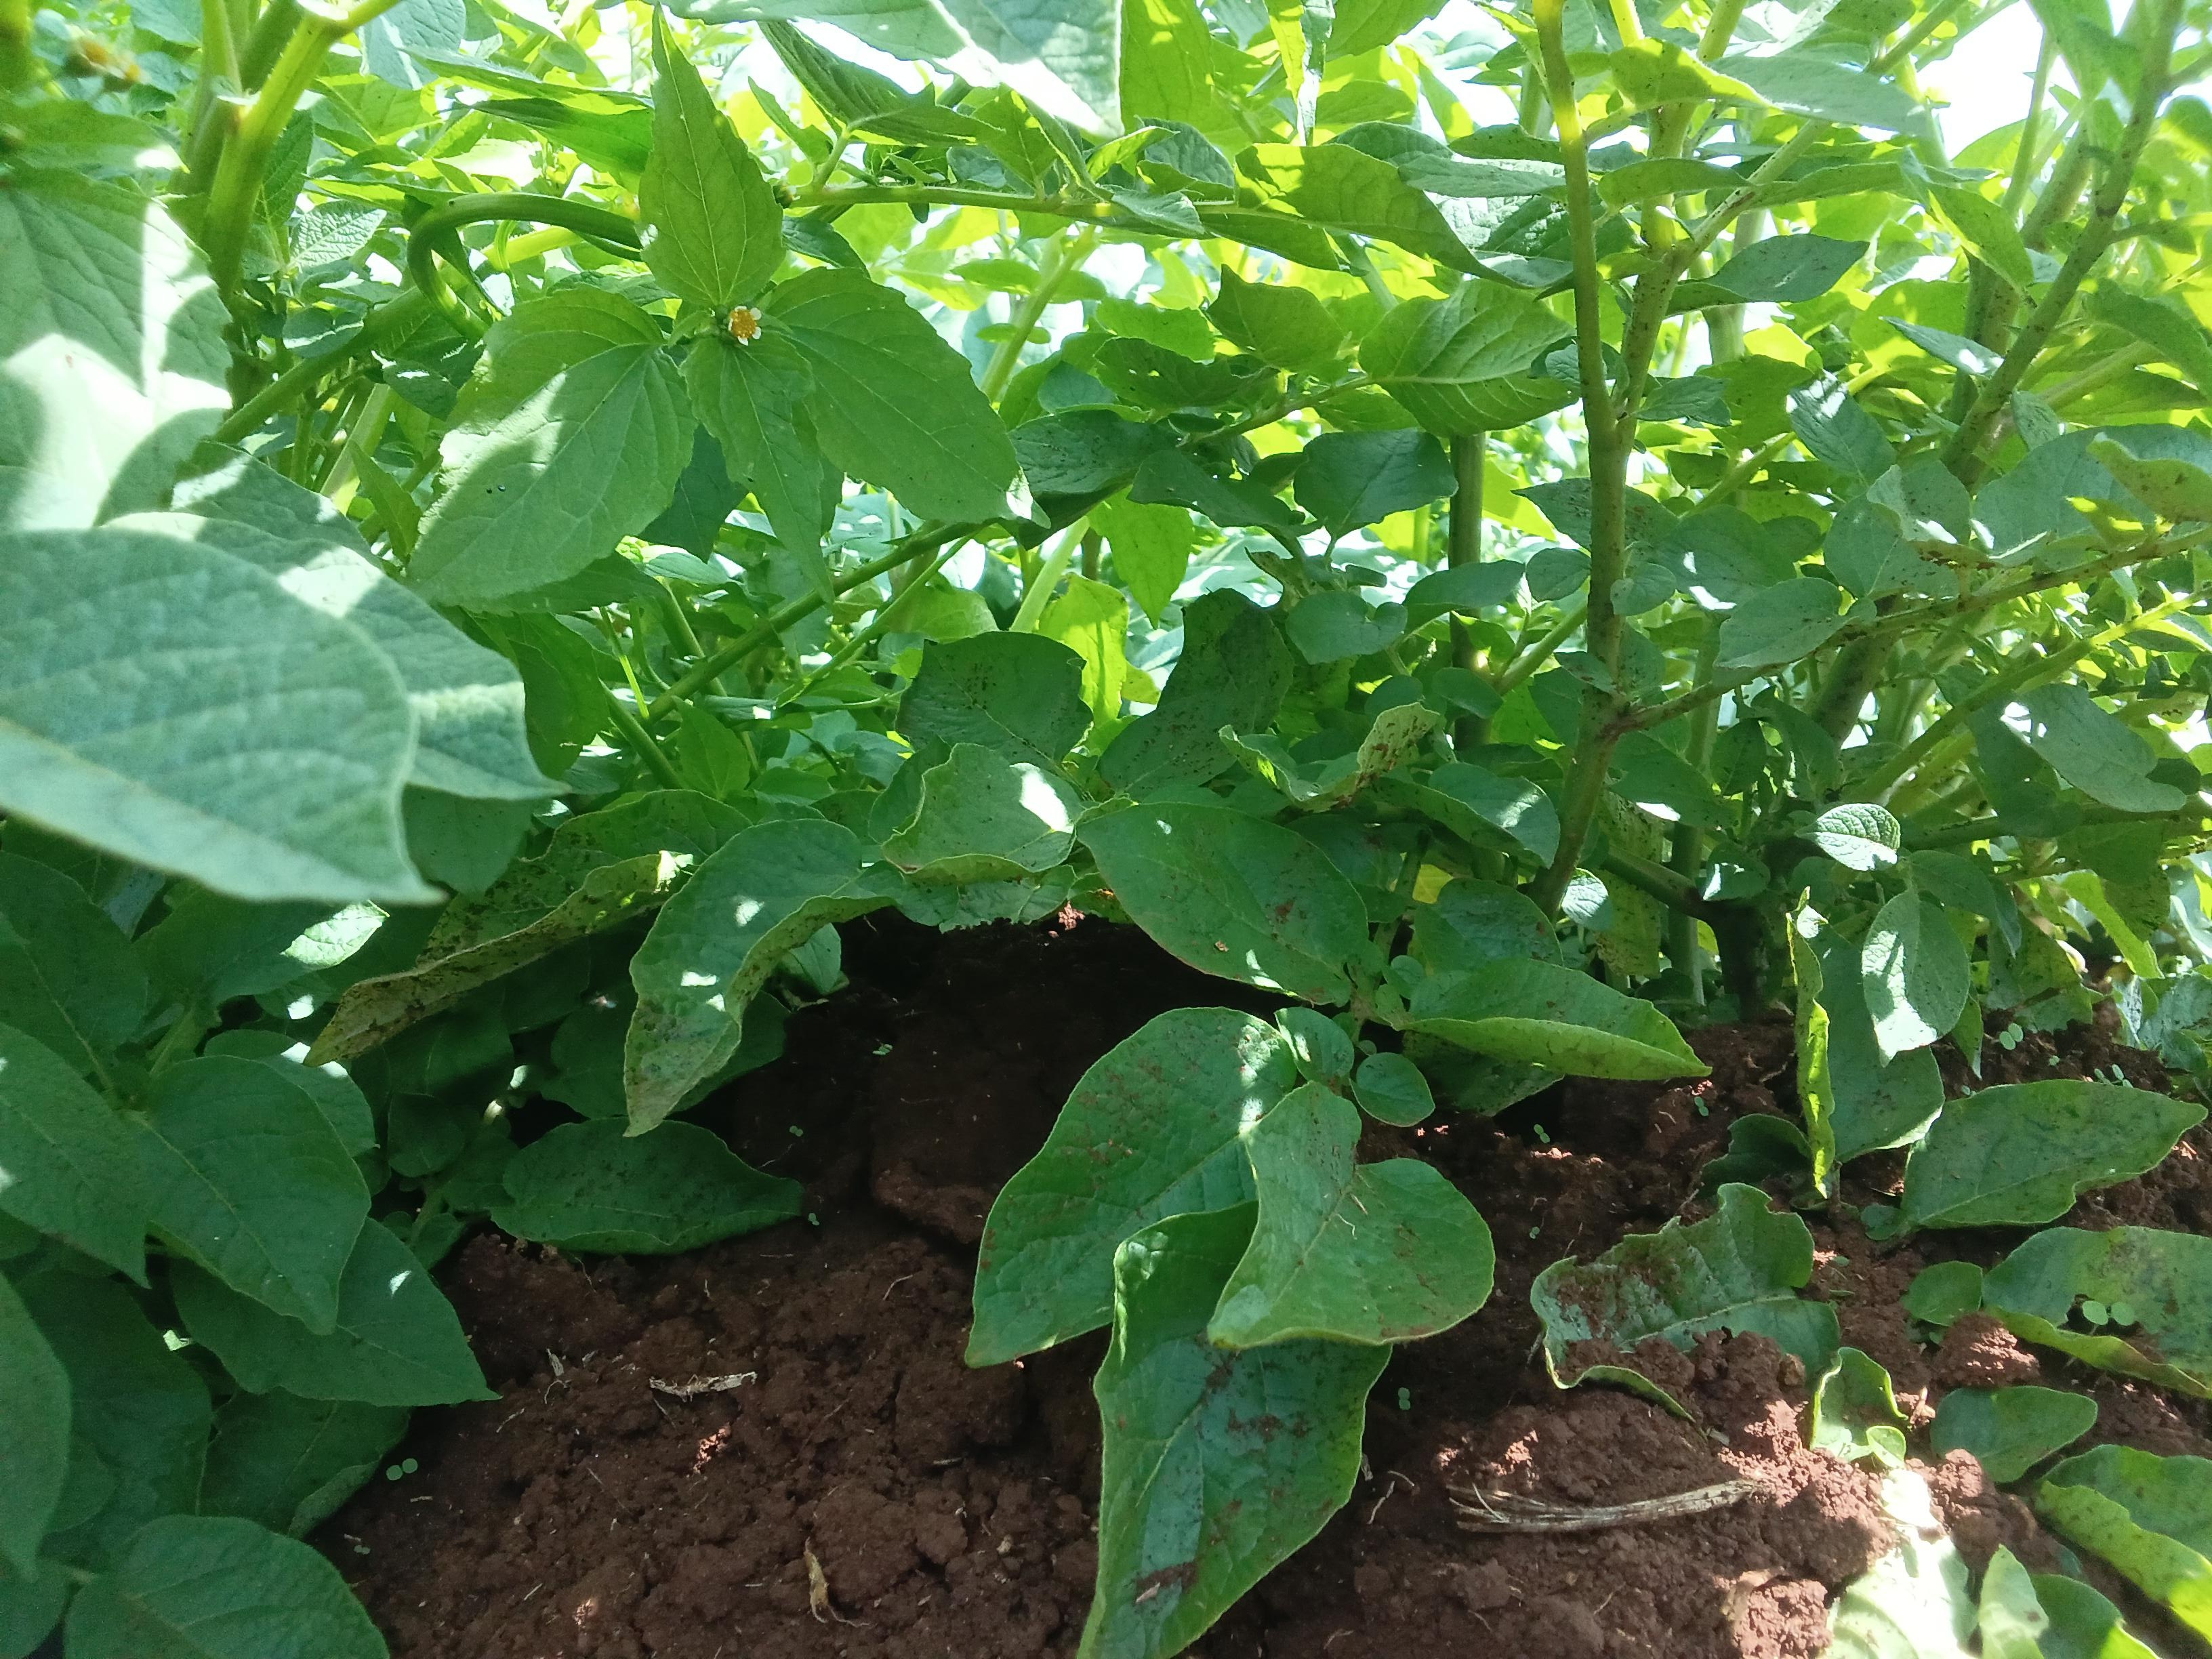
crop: potato
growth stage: flowering
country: Kenya
